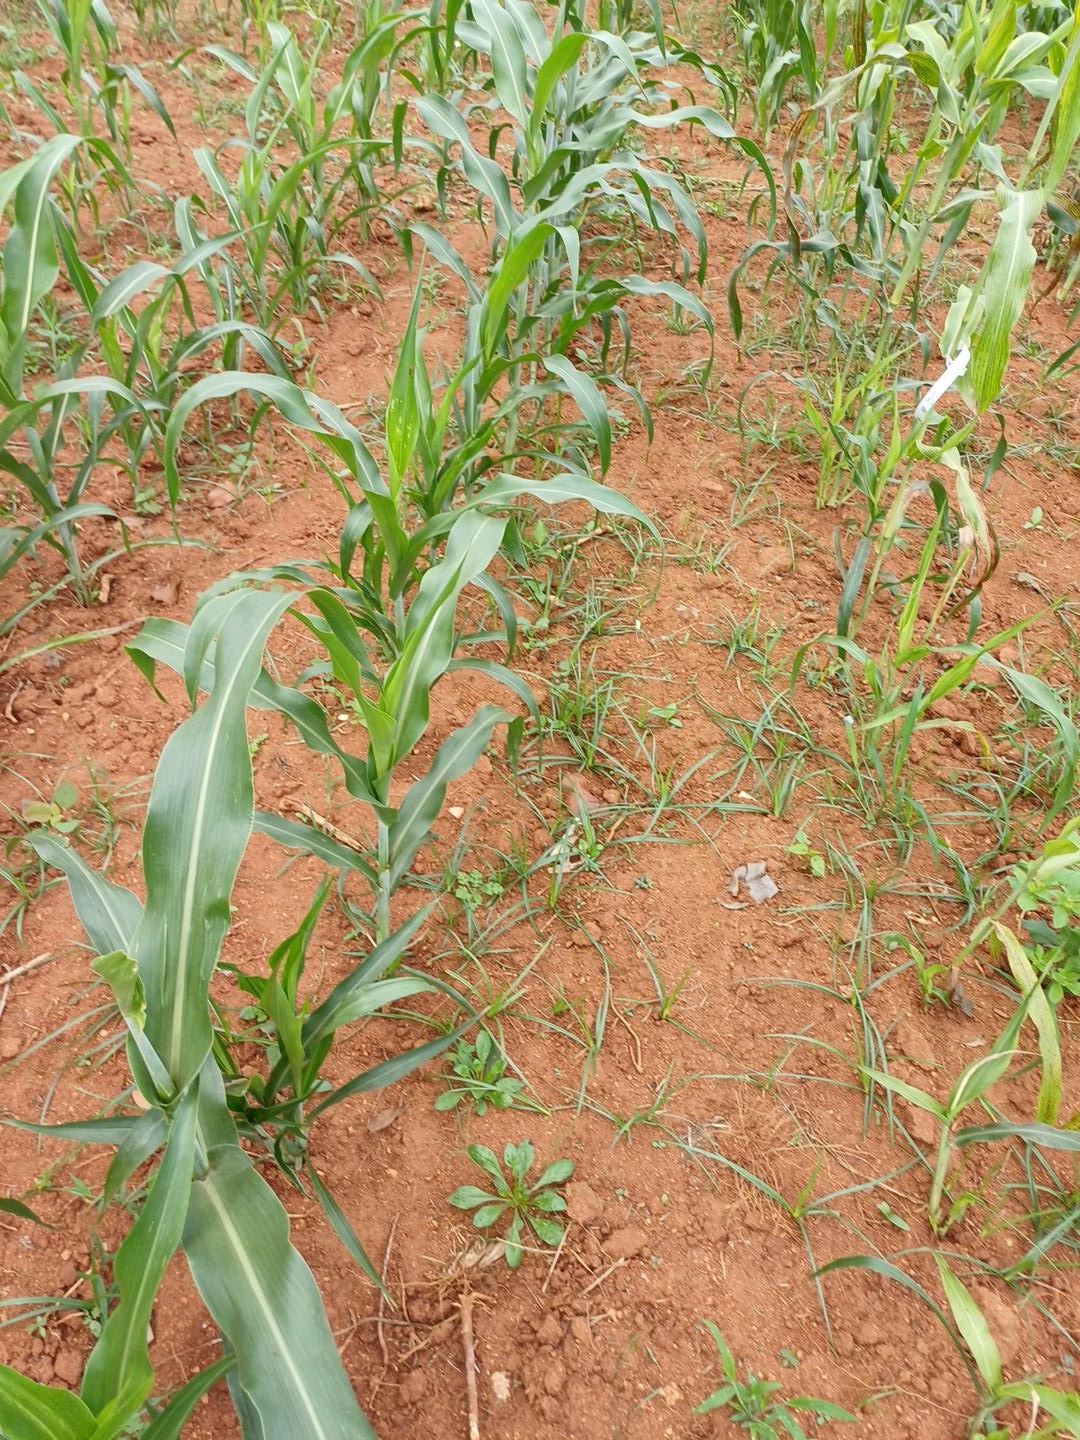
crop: sorghum
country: Kenya
